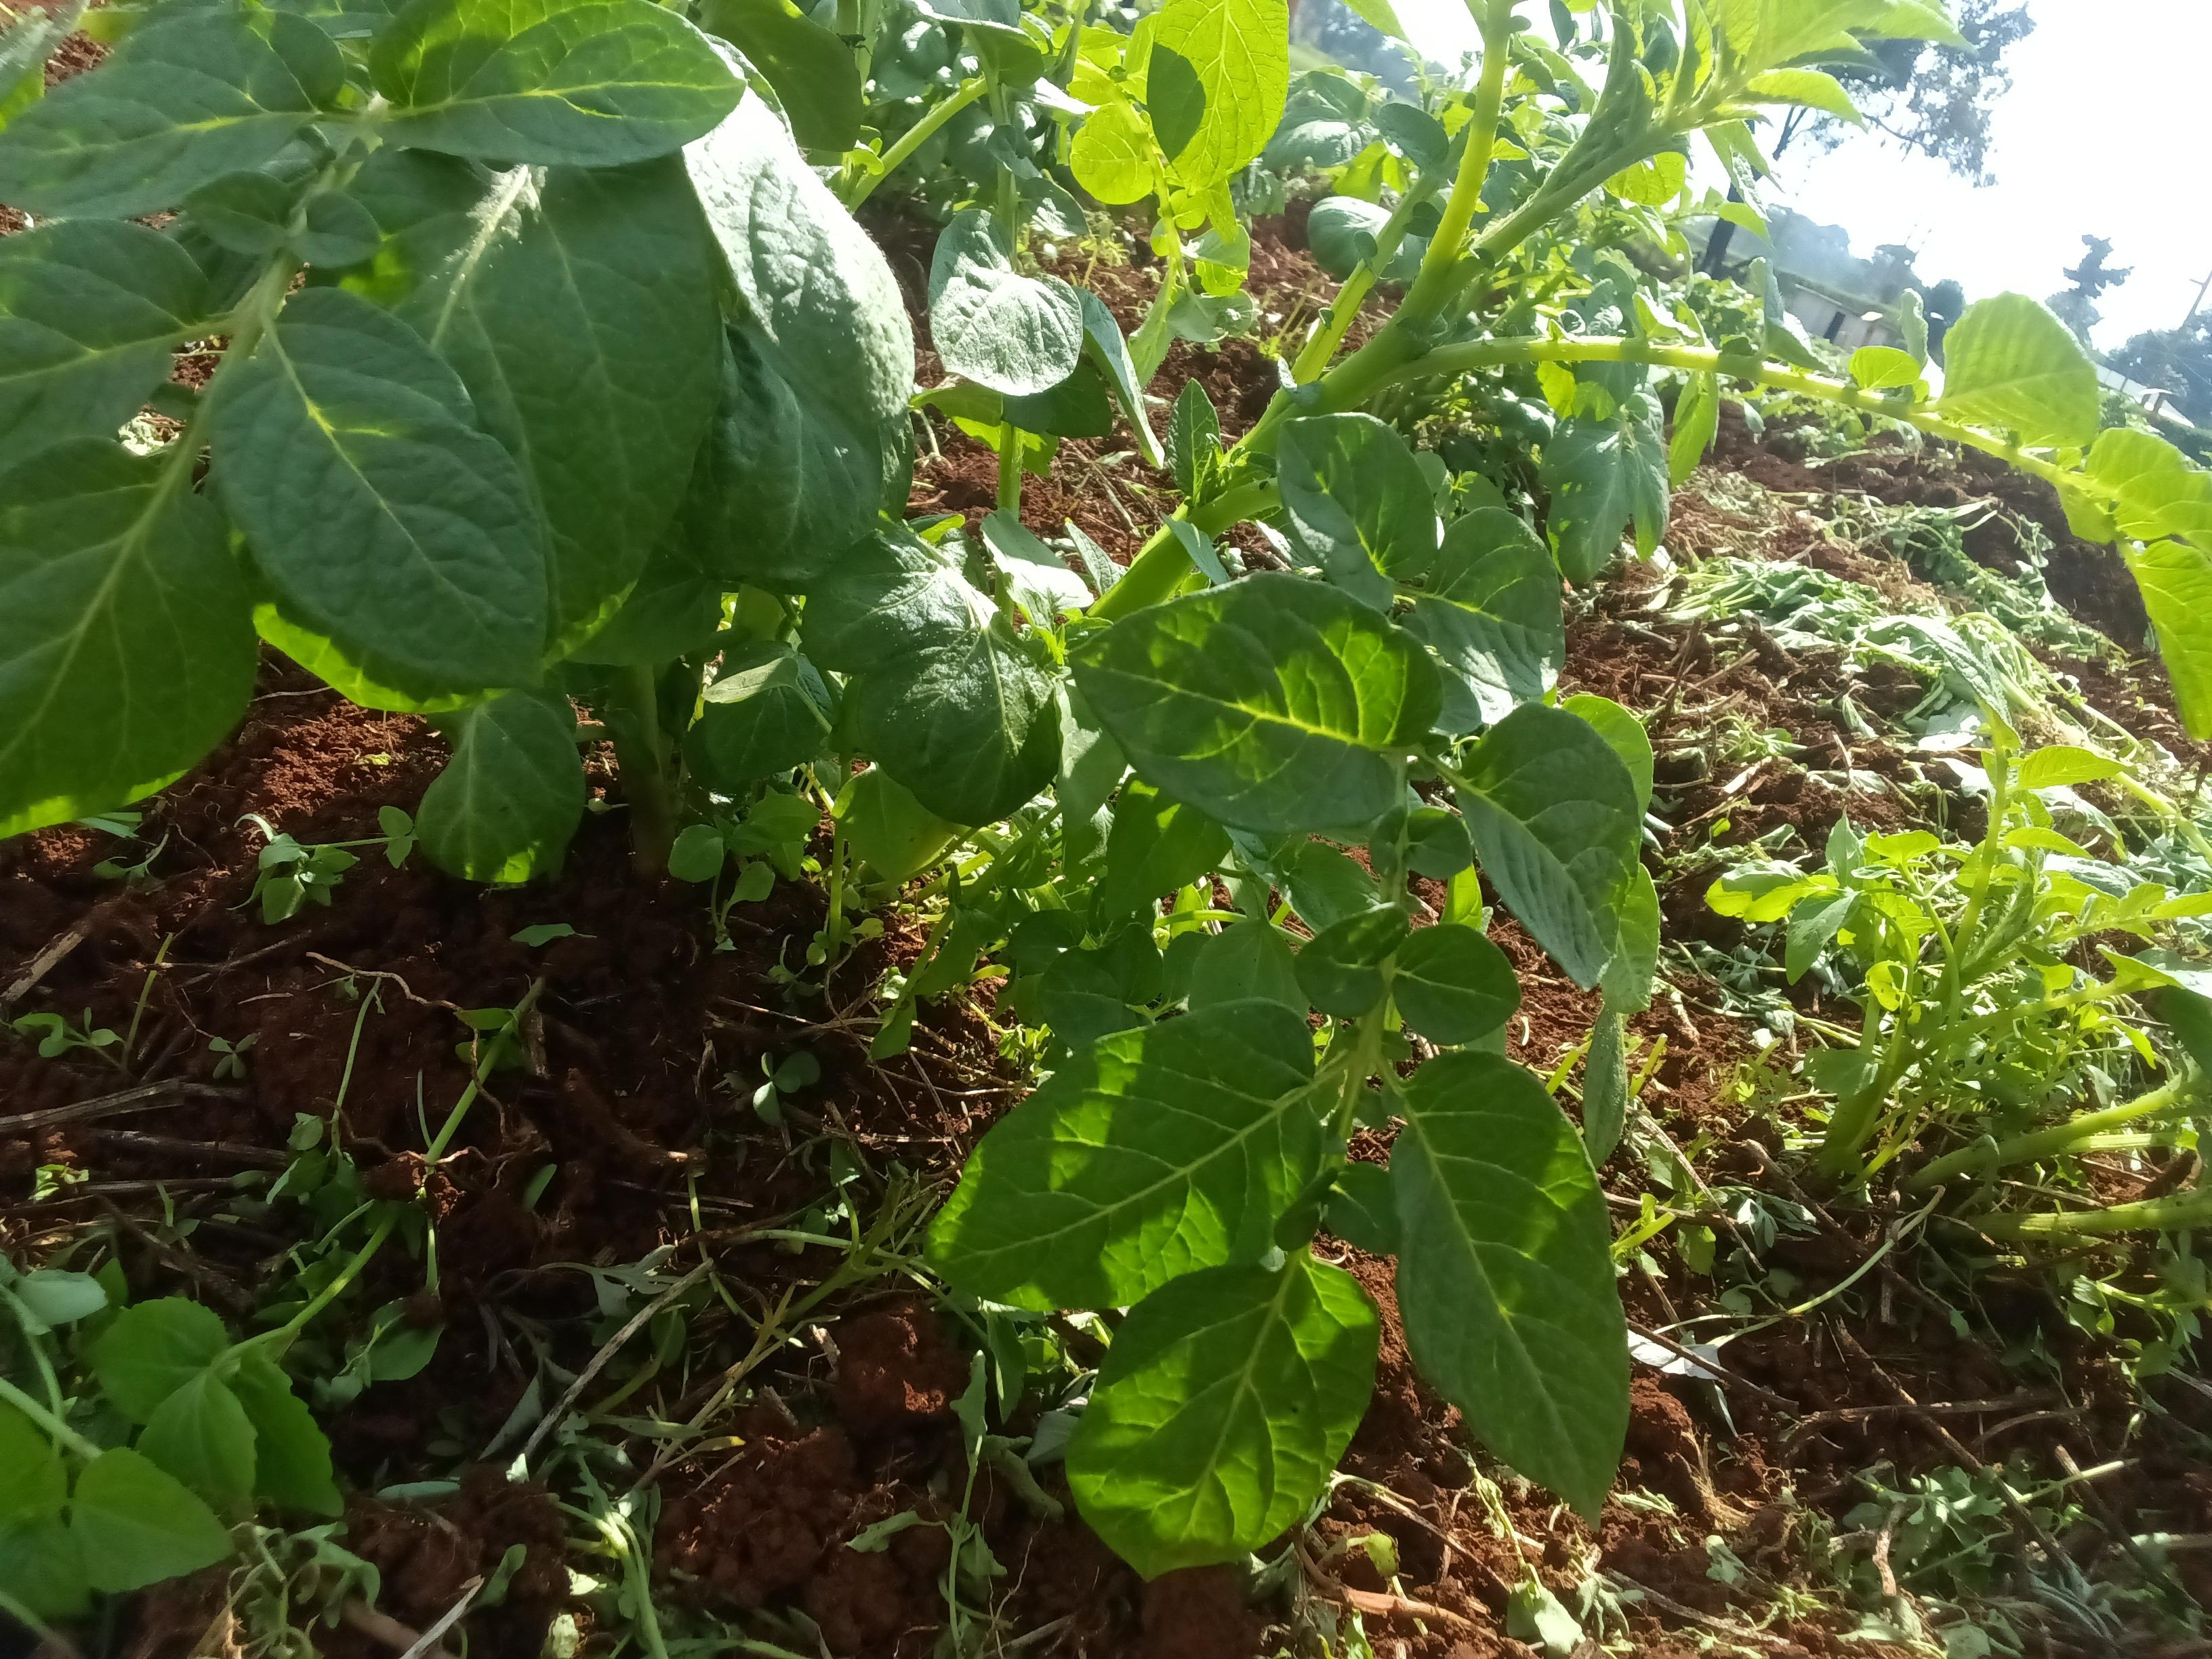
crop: potato
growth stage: emergence
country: Kenya
